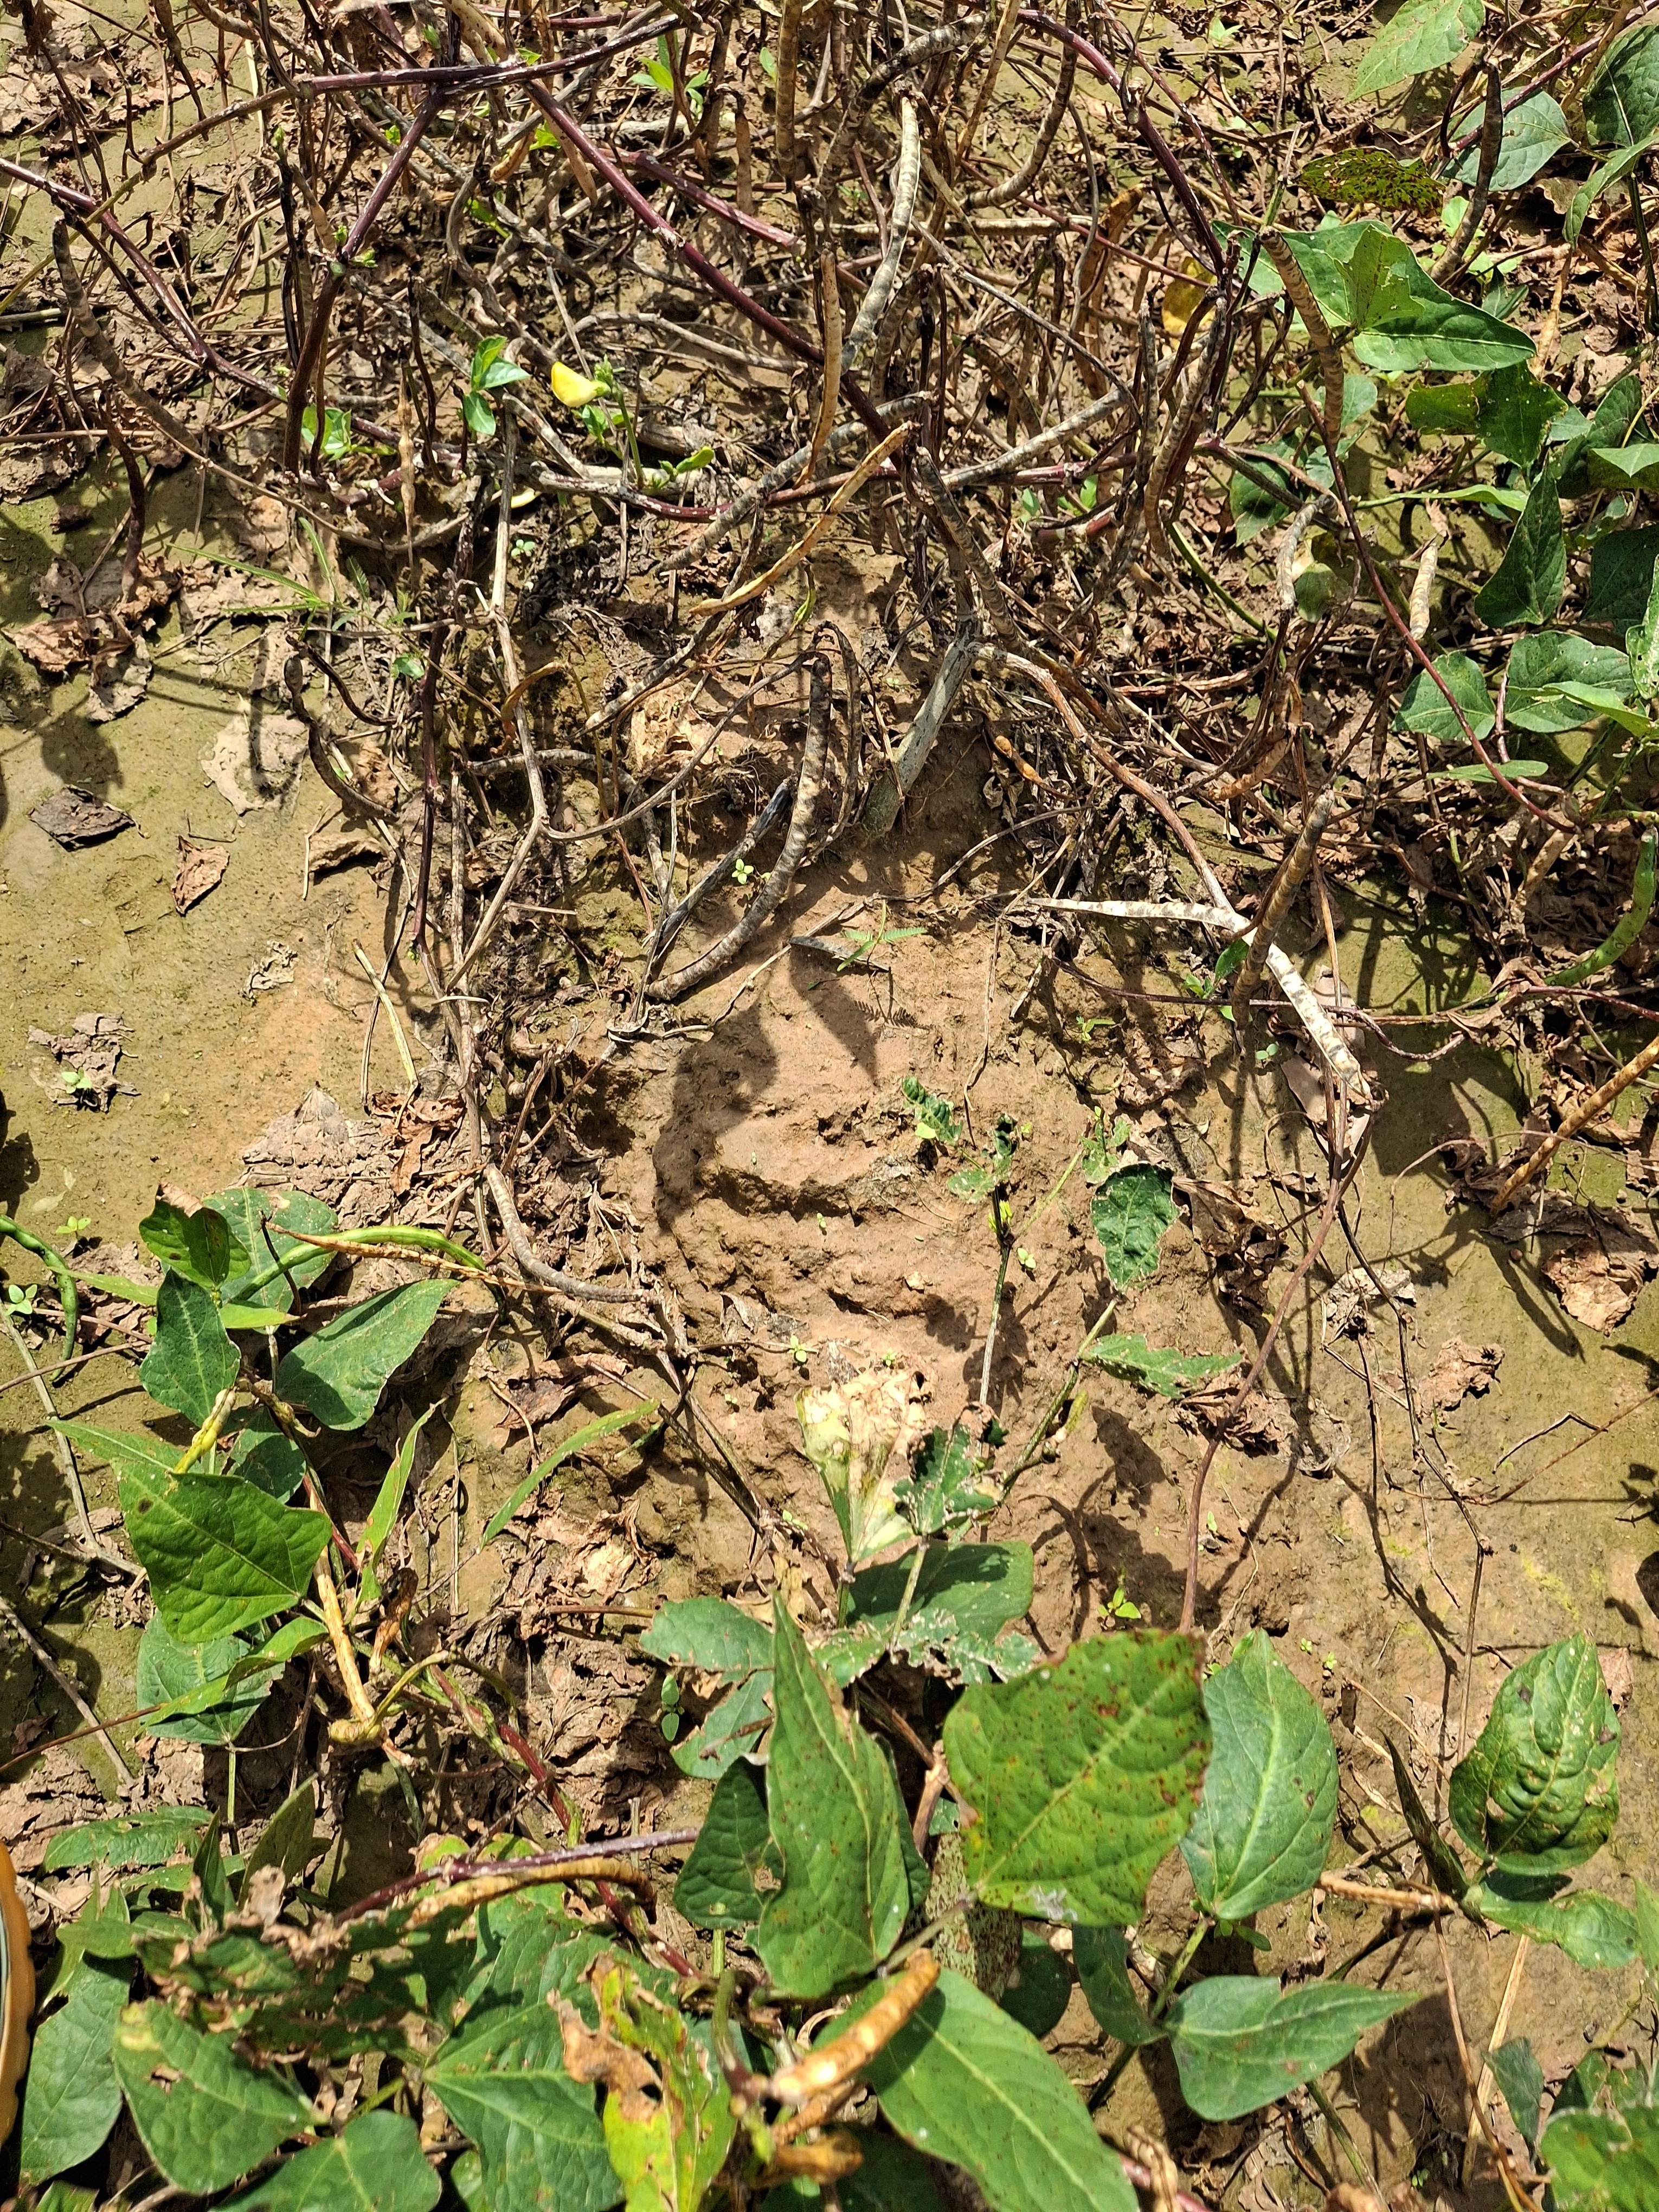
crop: cowpea
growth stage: maturity
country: Nigeria
